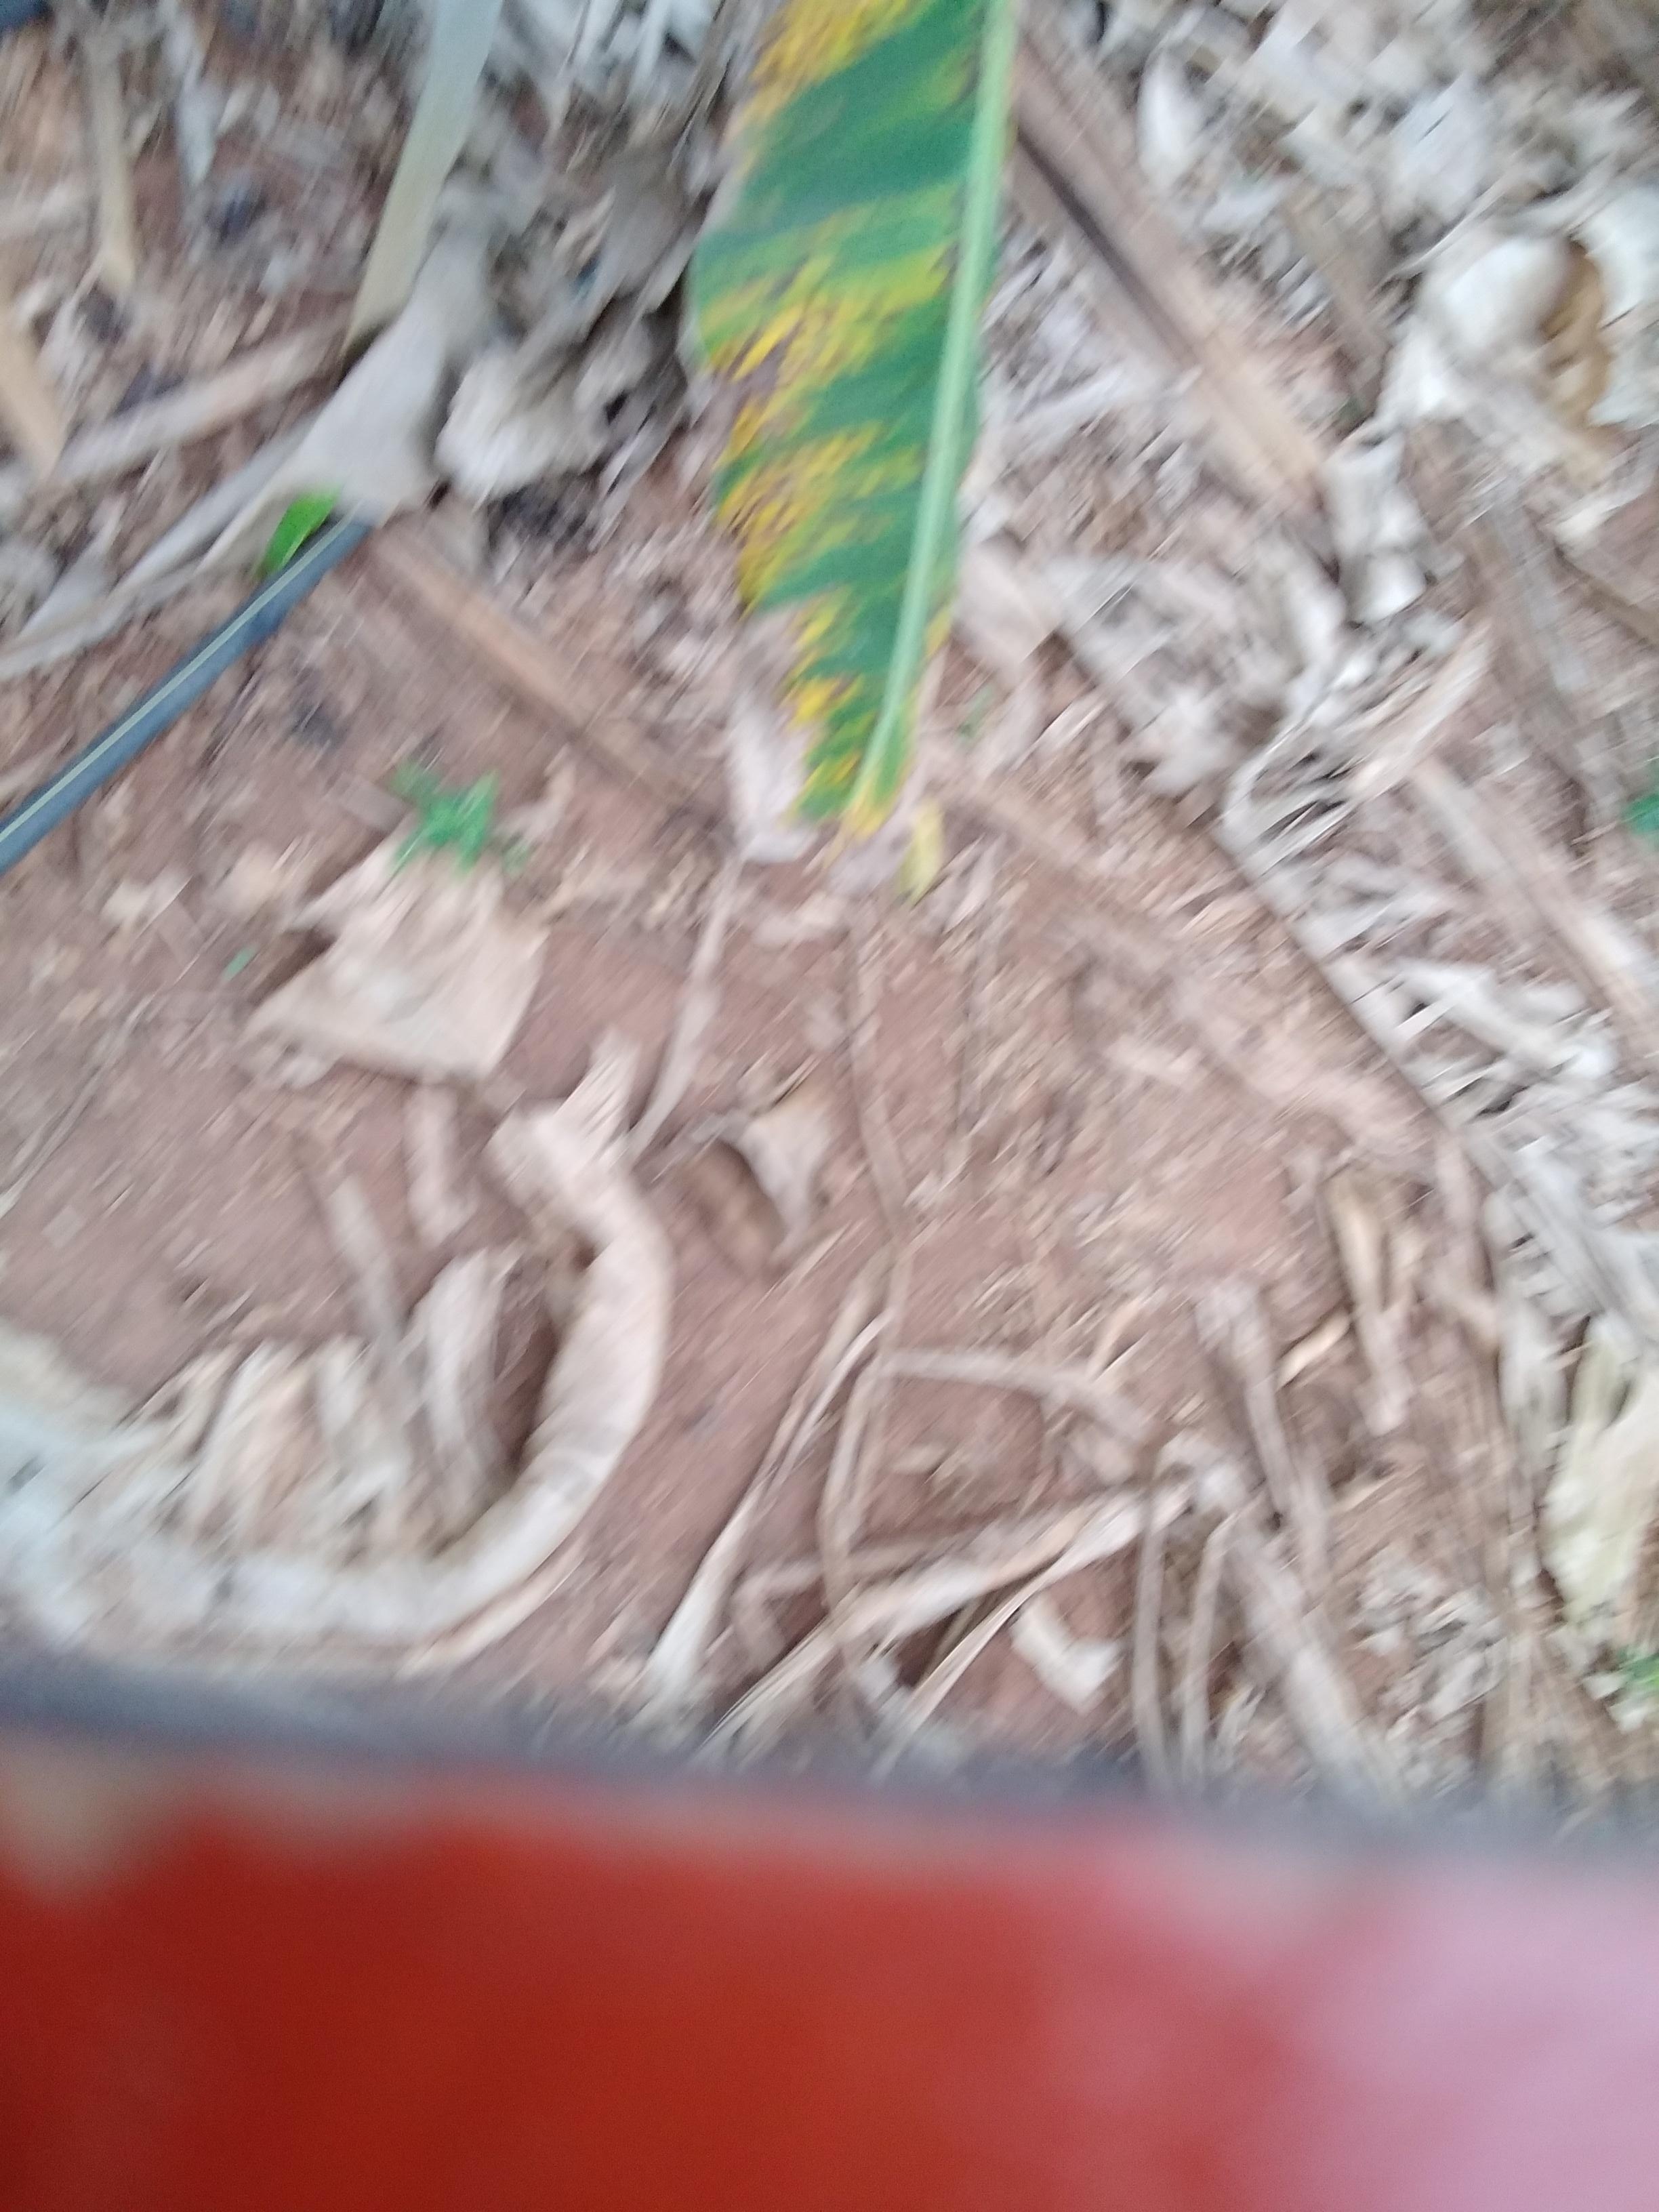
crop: banana
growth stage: vegetative
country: Uganda
